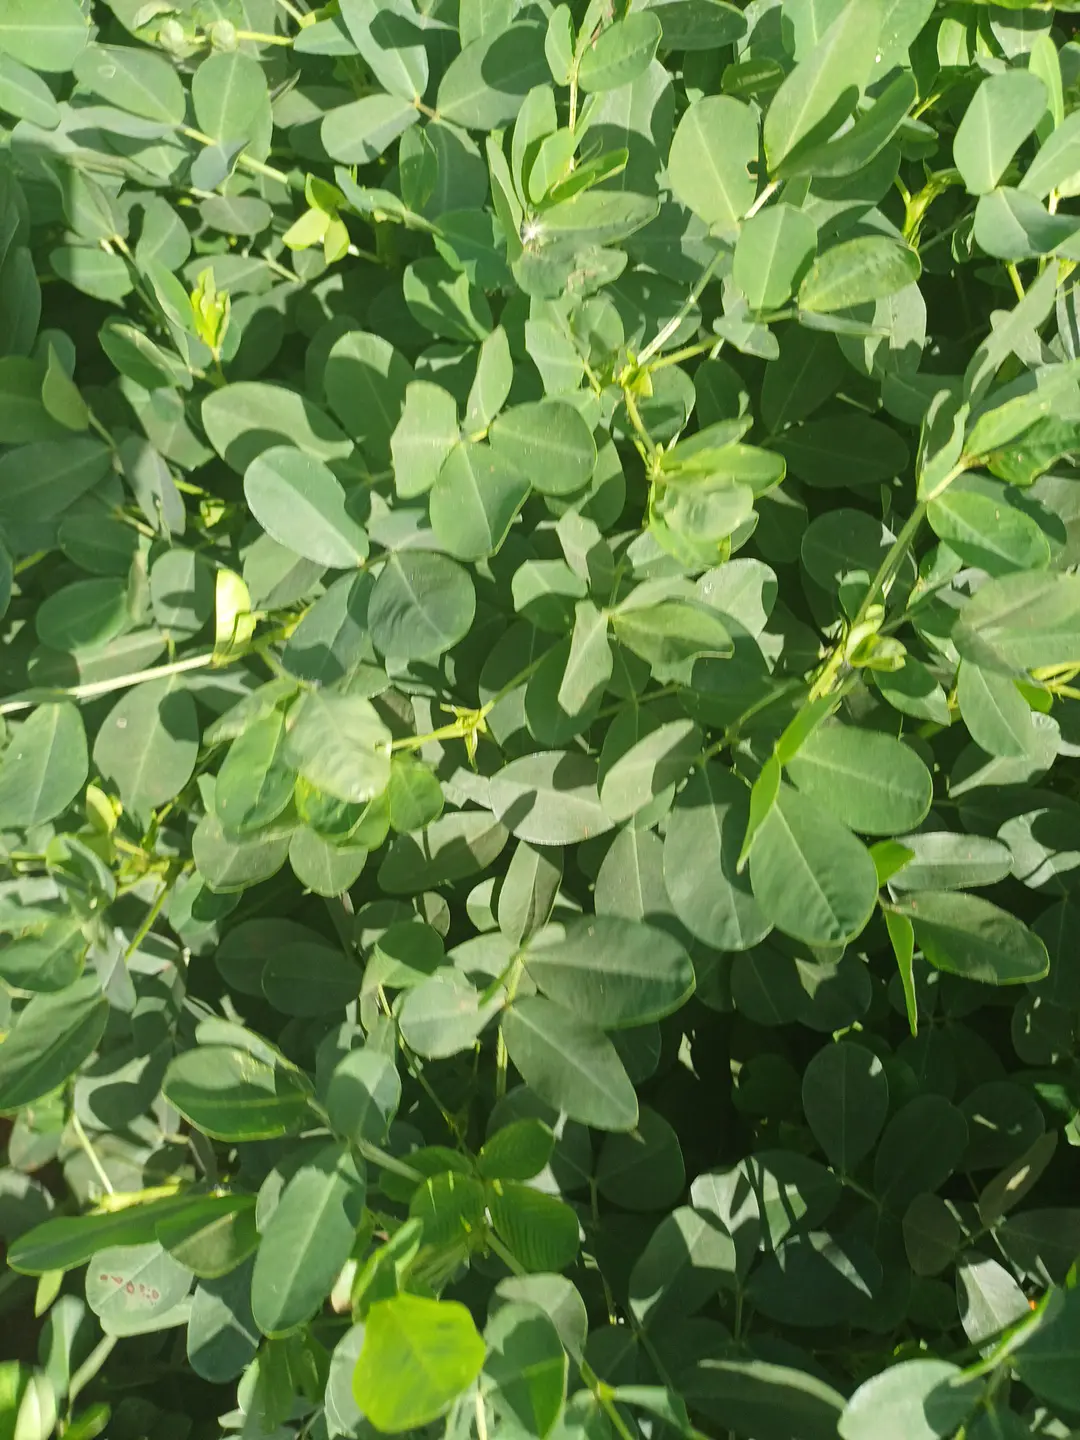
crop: groundnut
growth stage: pegging
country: Kenya
